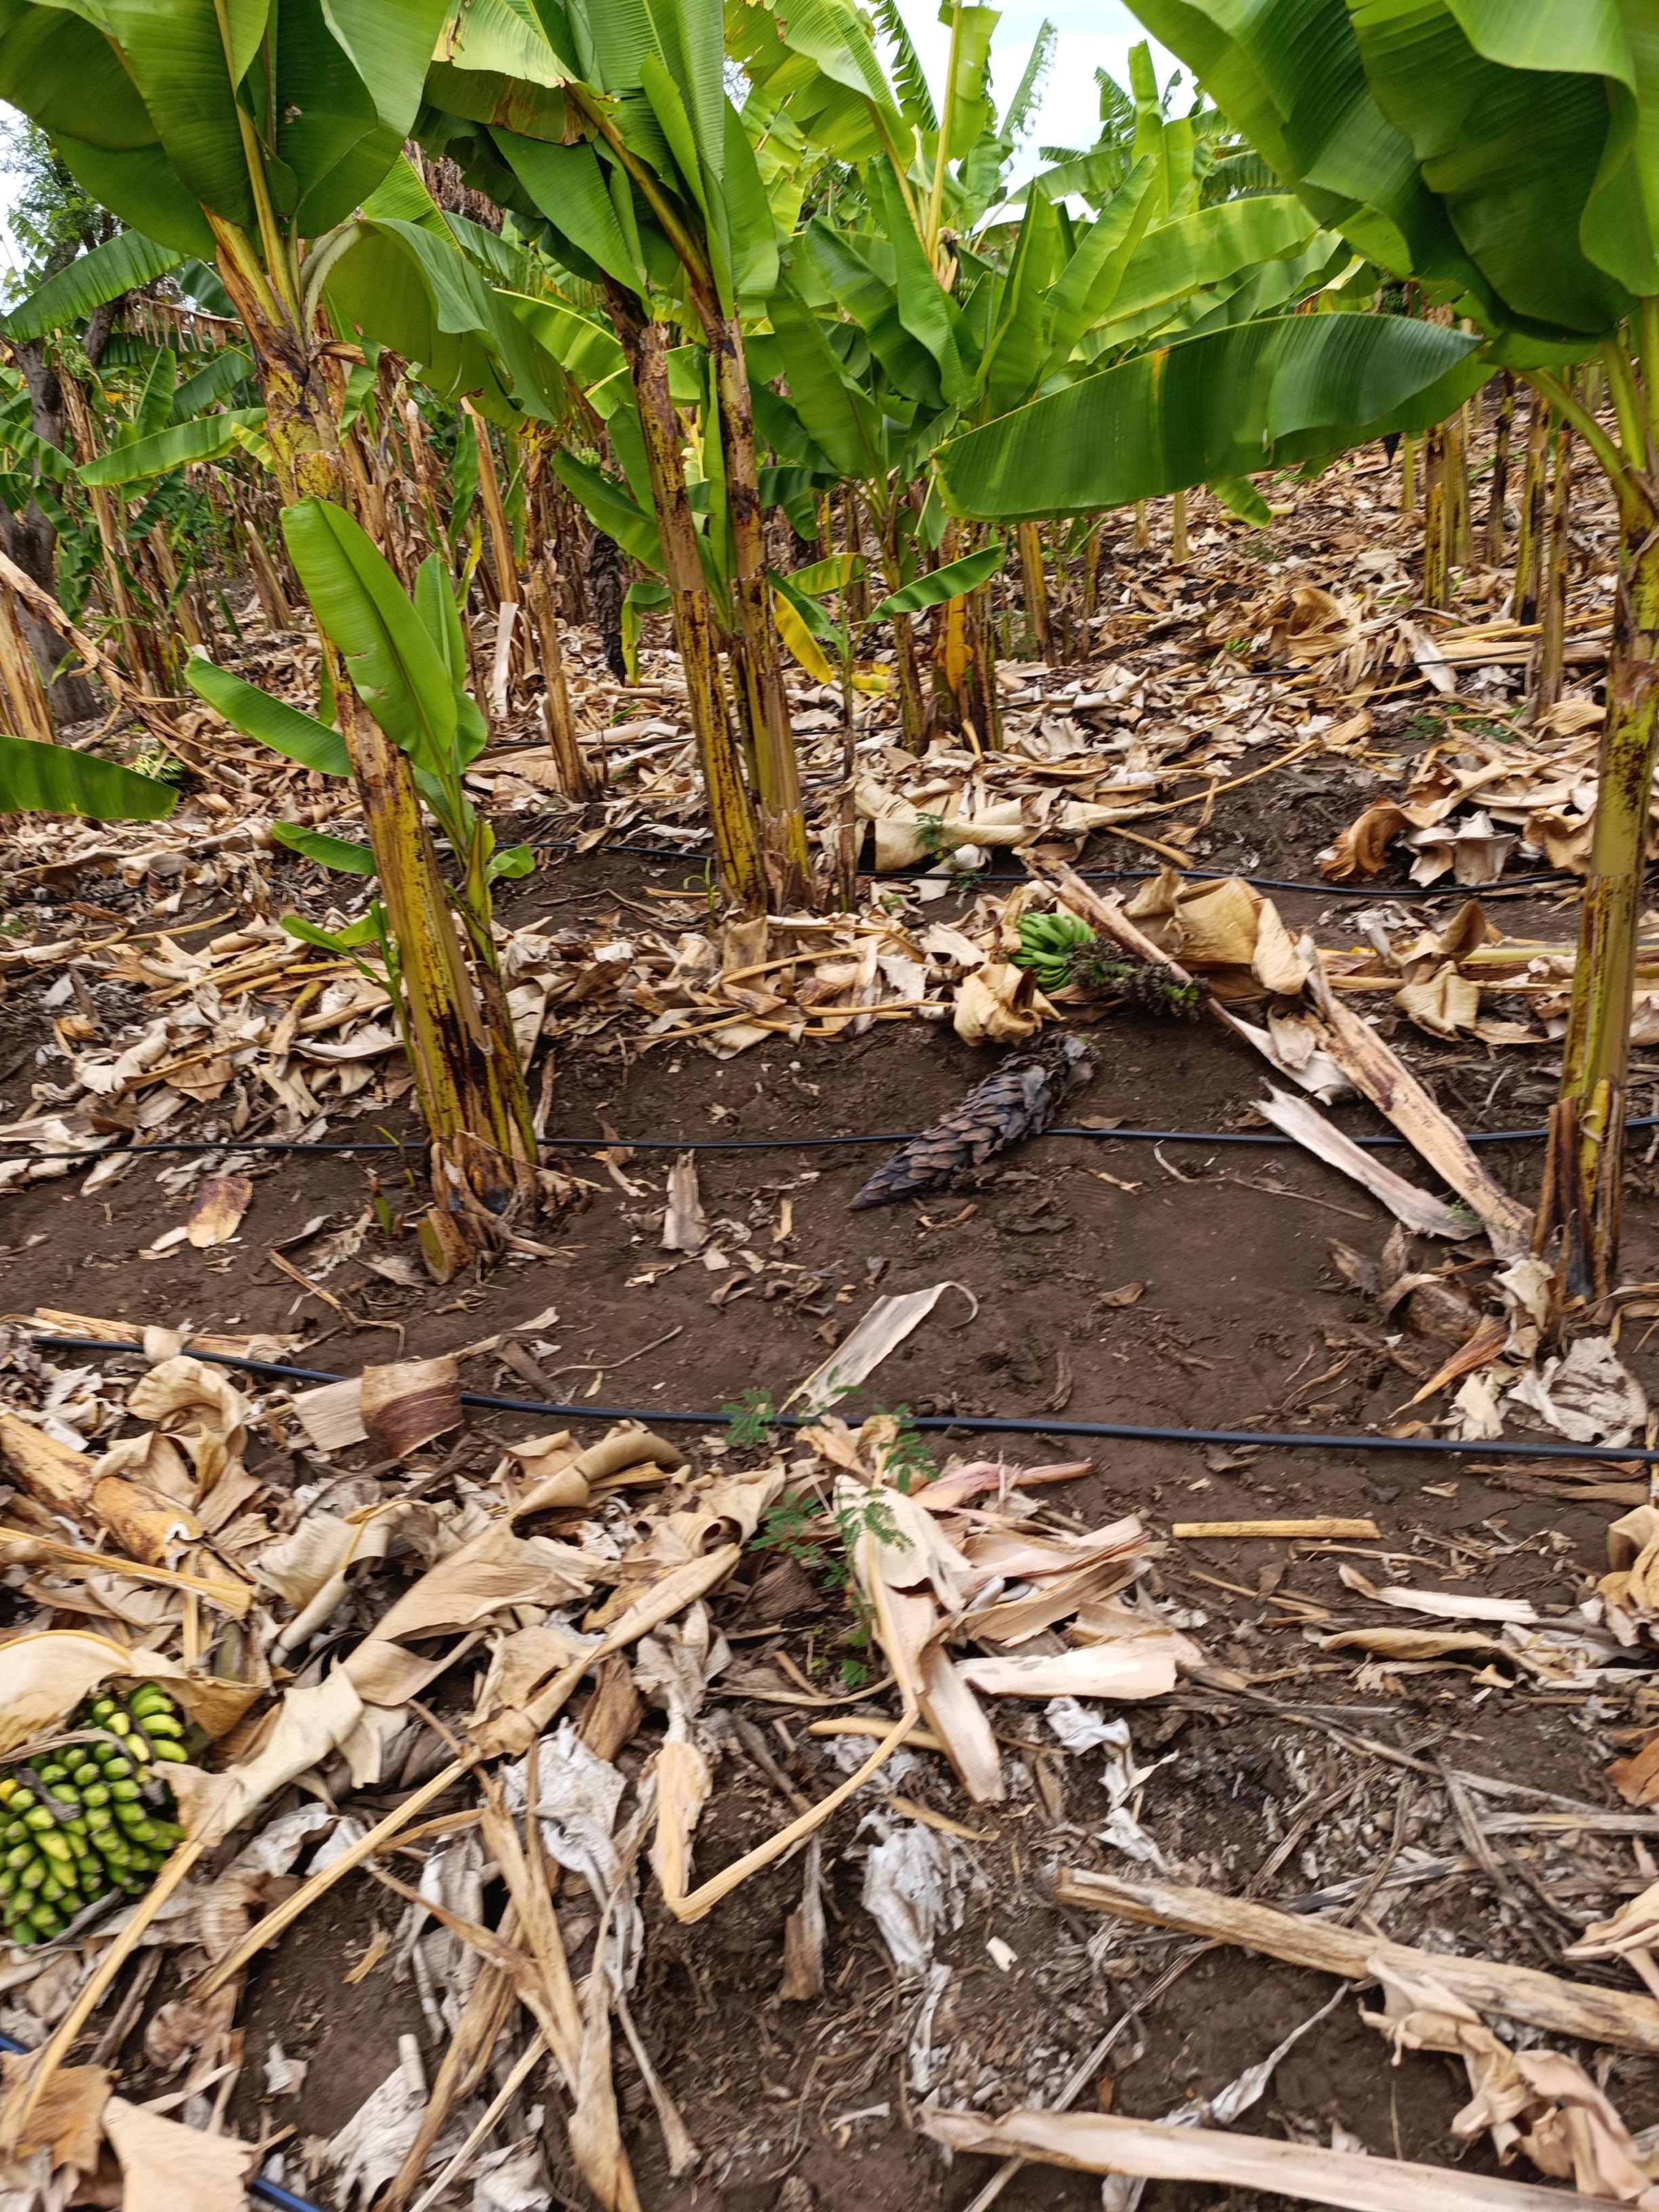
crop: banana
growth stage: vegetative
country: Tanzania
